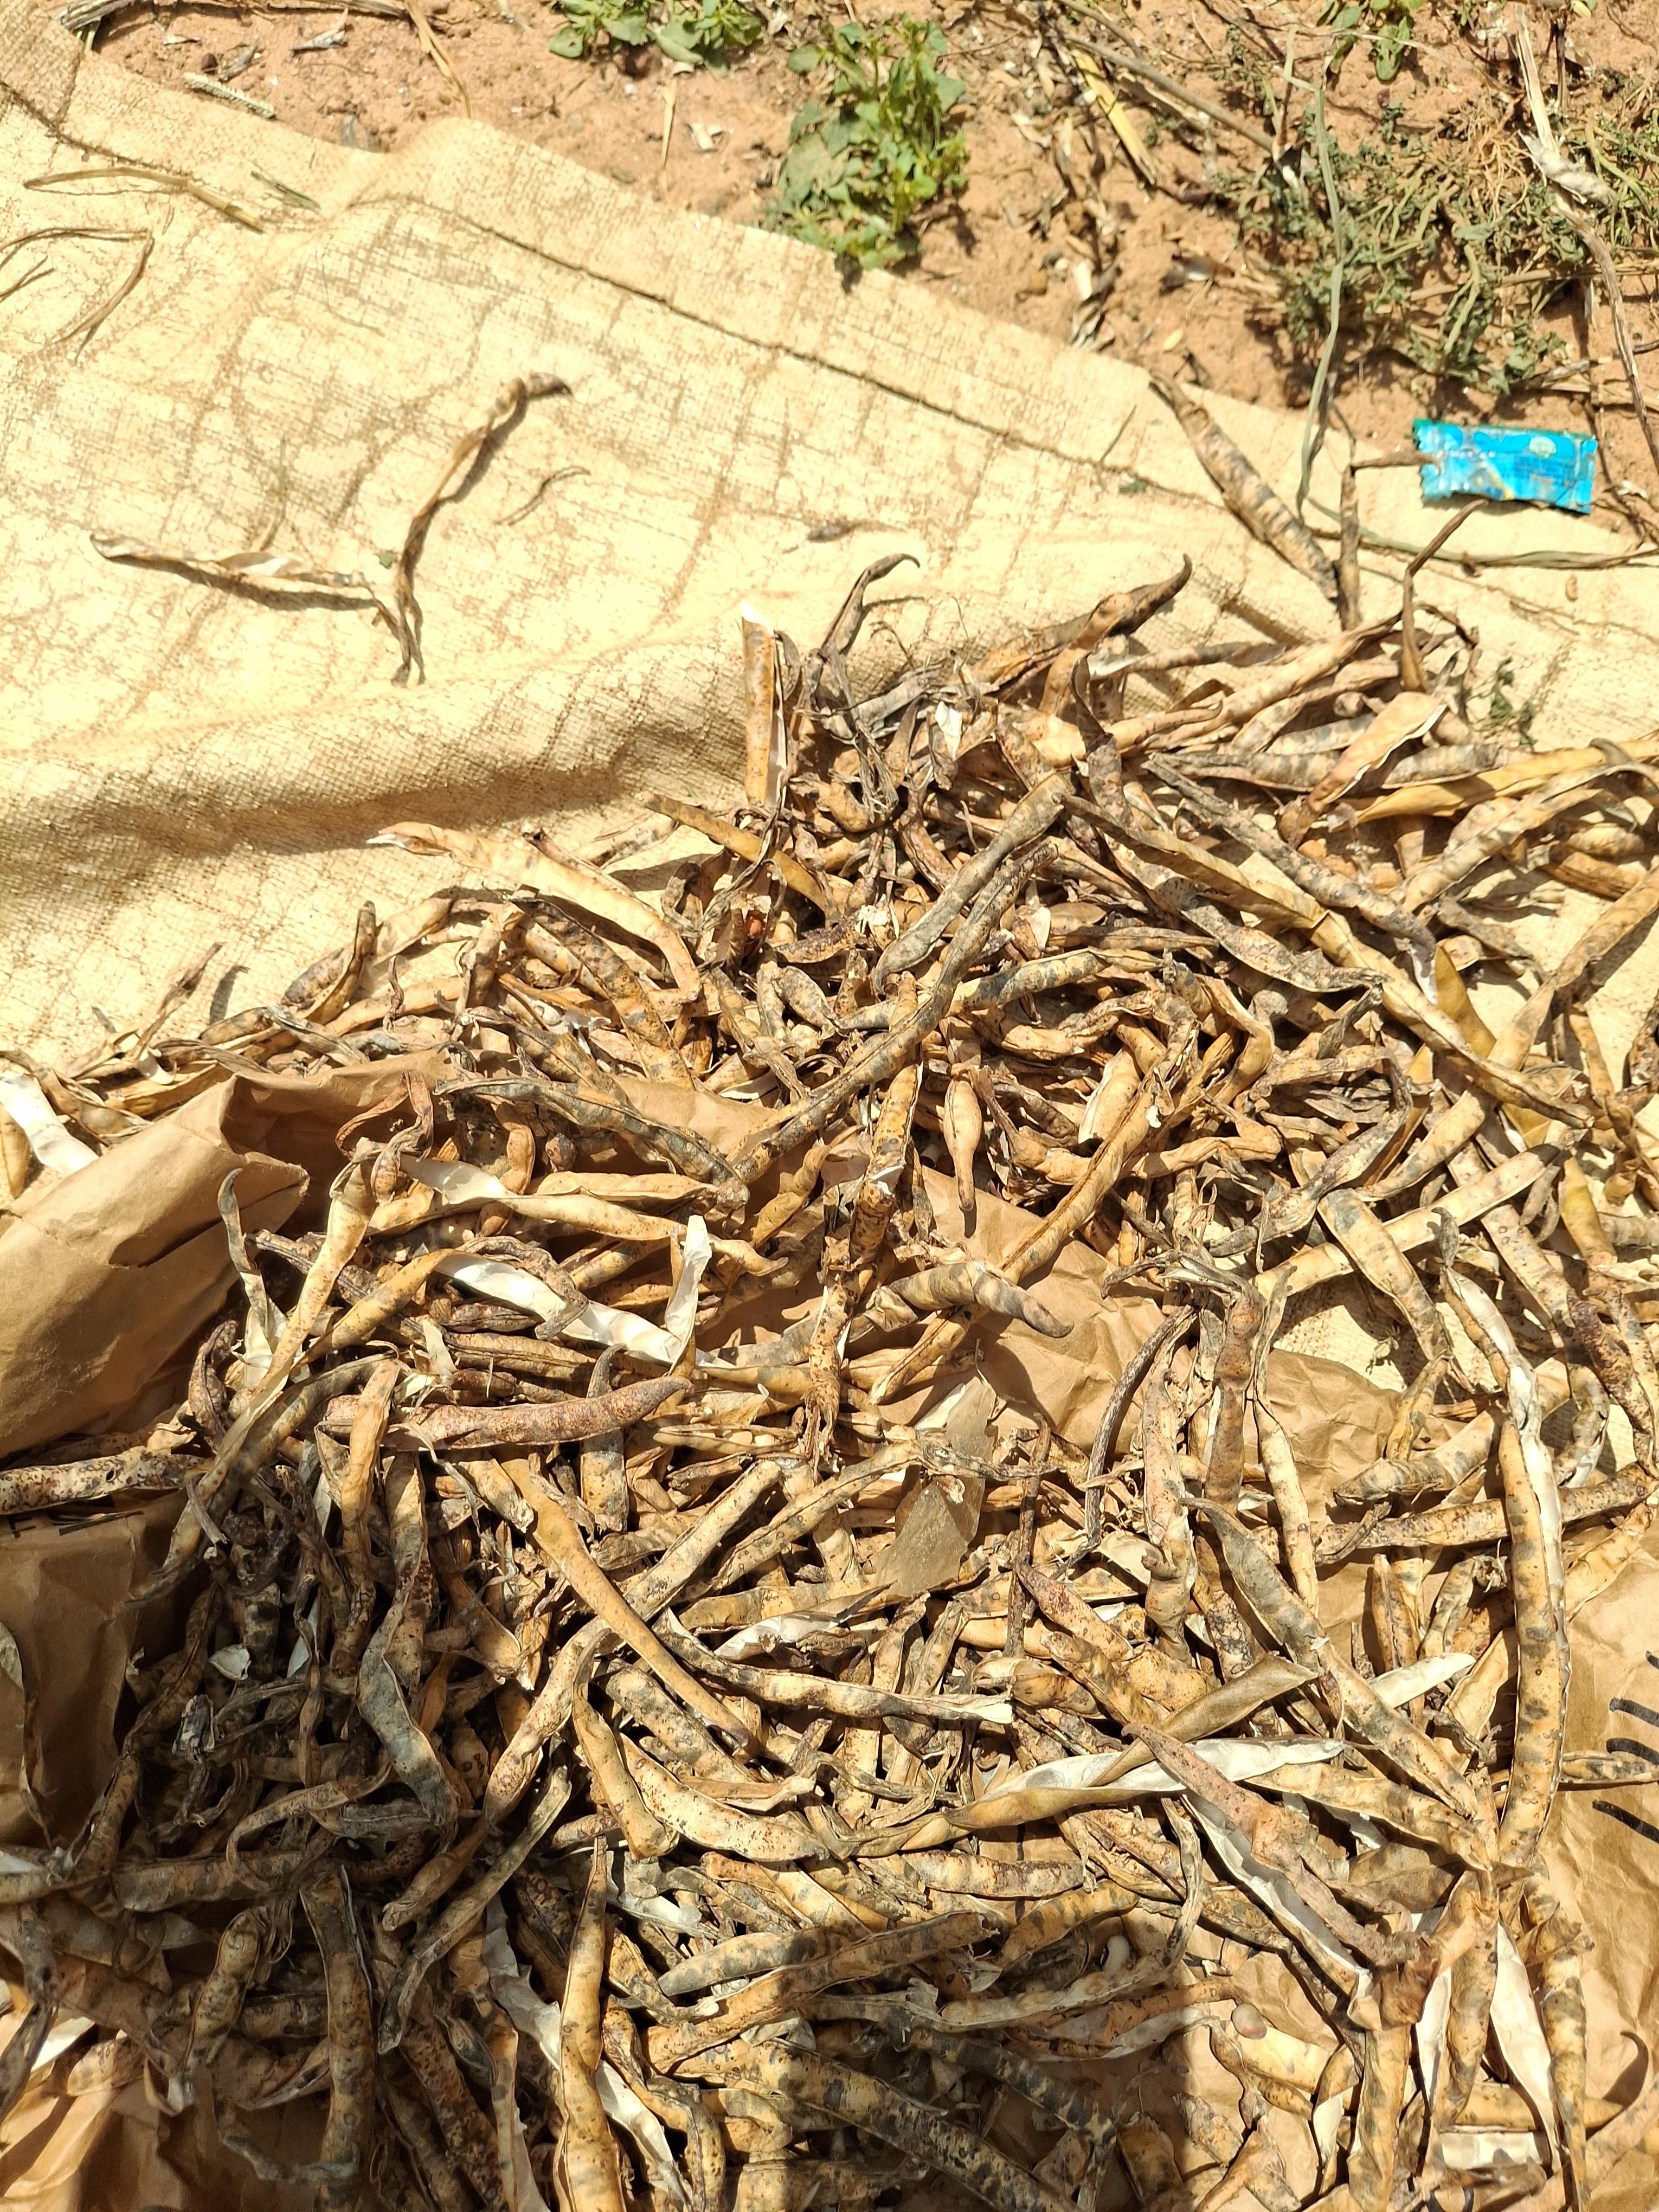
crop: cowpea
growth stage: harvest
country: Nigeria
